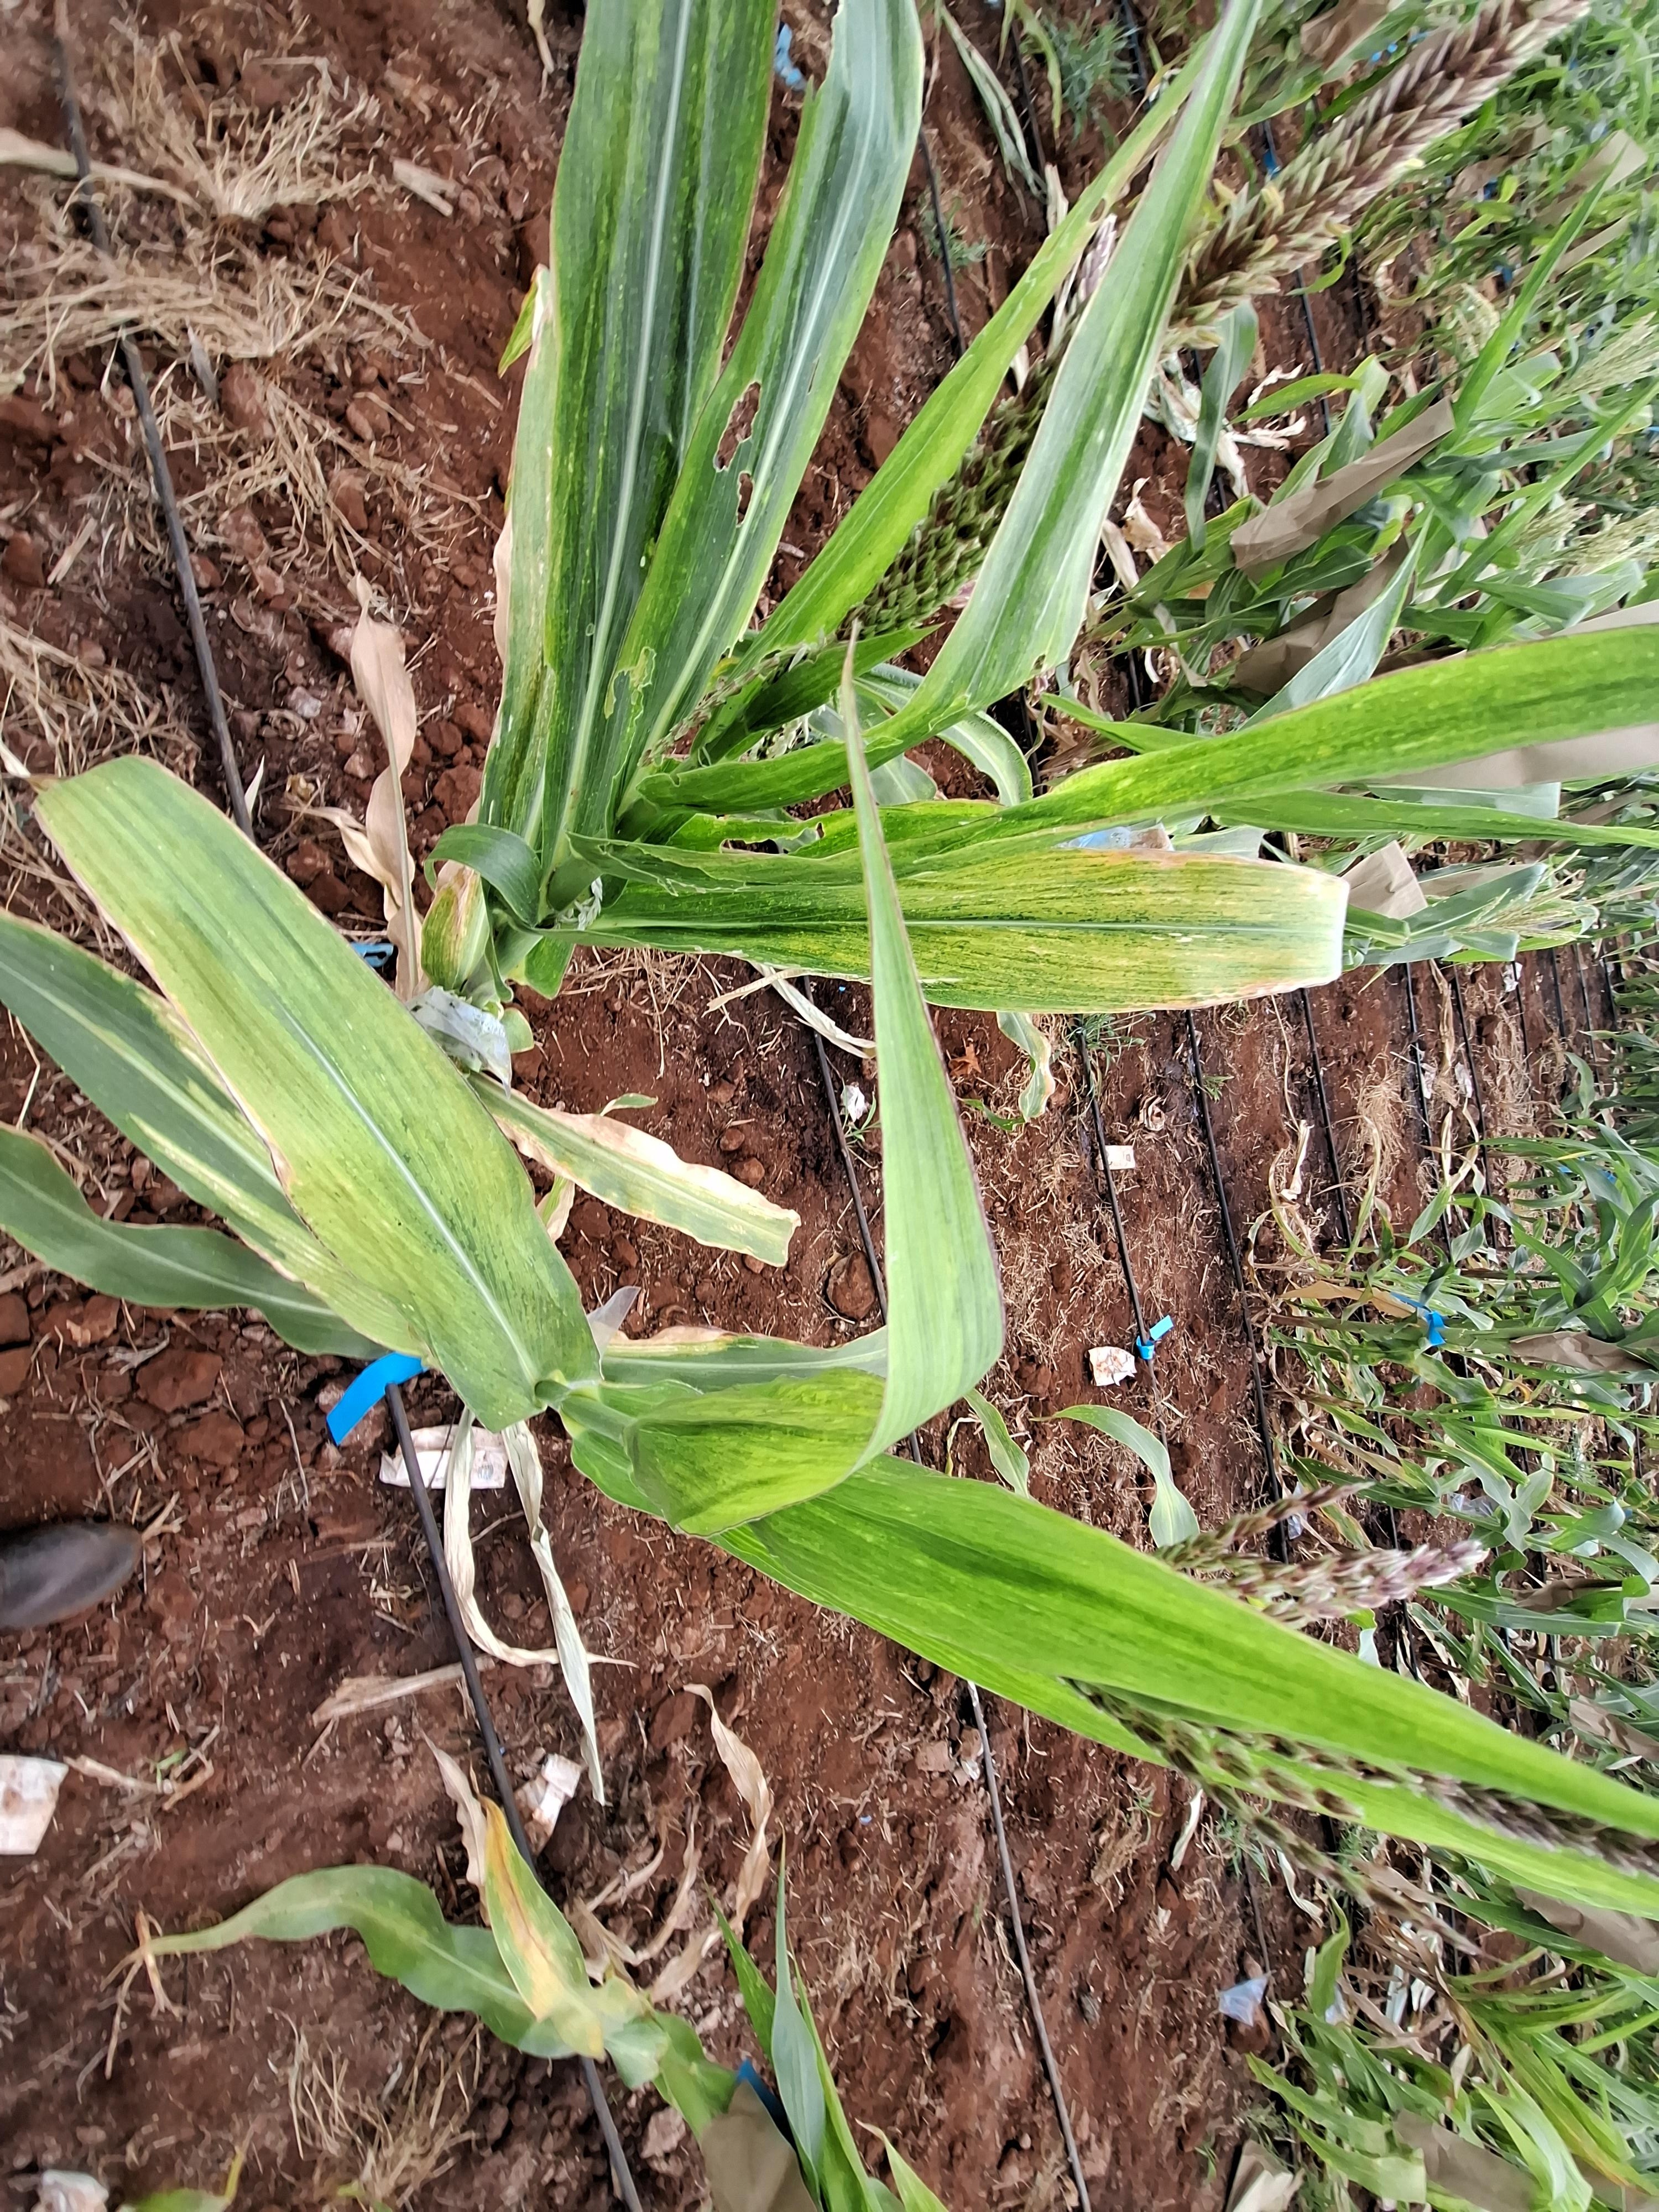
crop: maize
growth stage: flowering
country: Kenya
